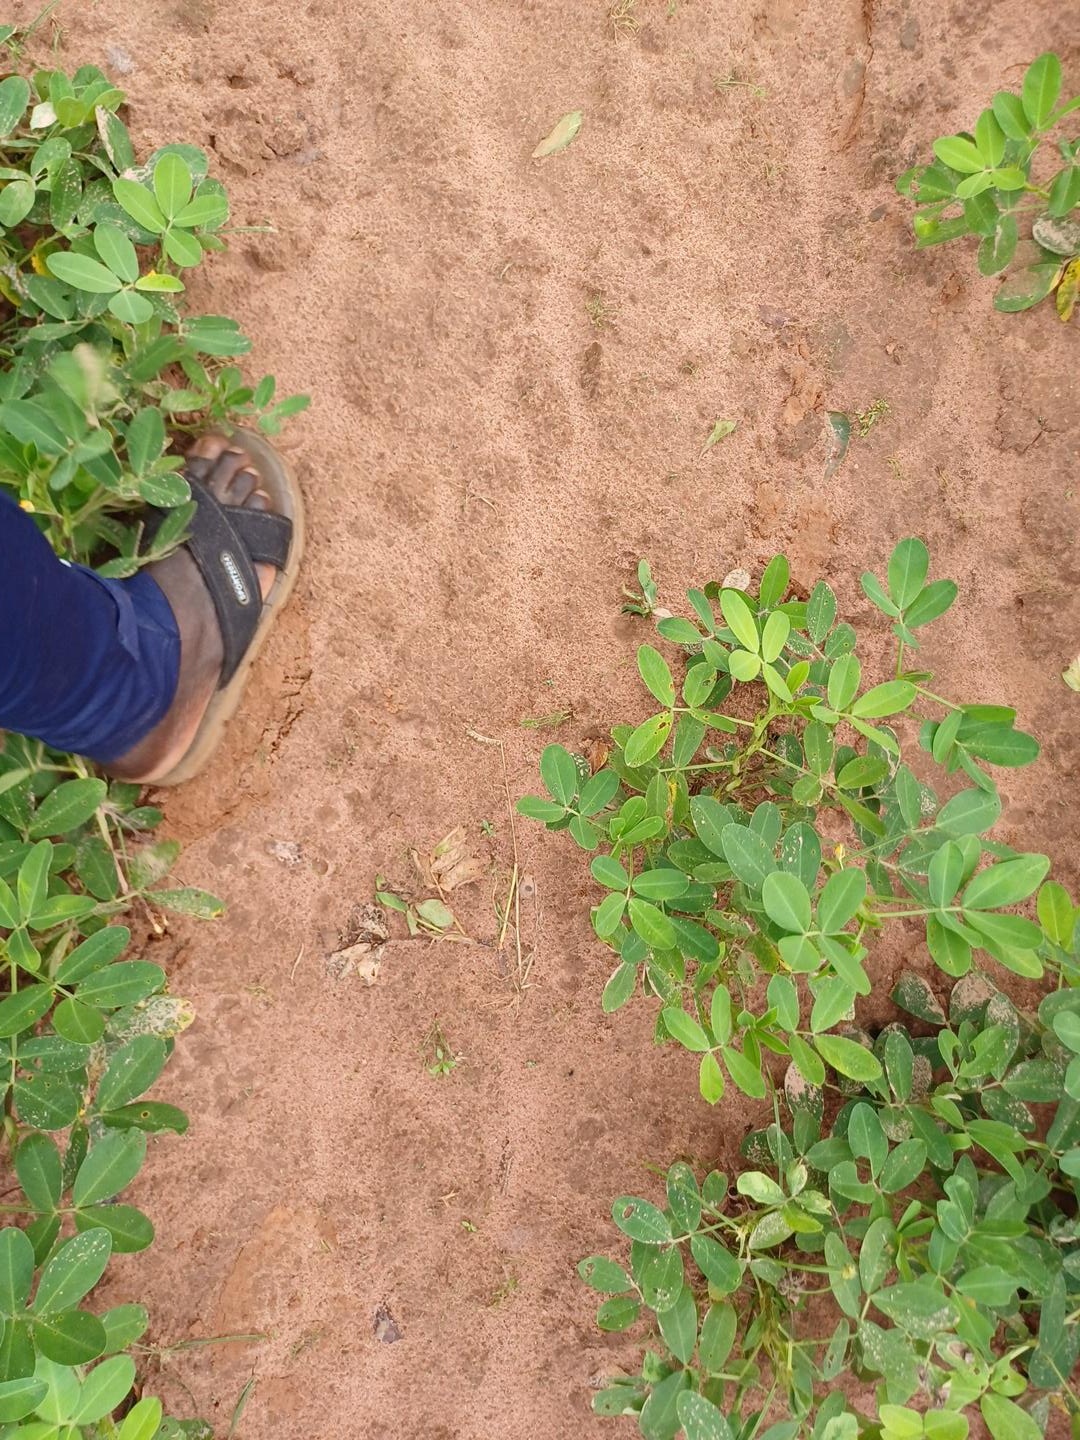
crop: groundnut
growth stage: flowering
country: Senegal
